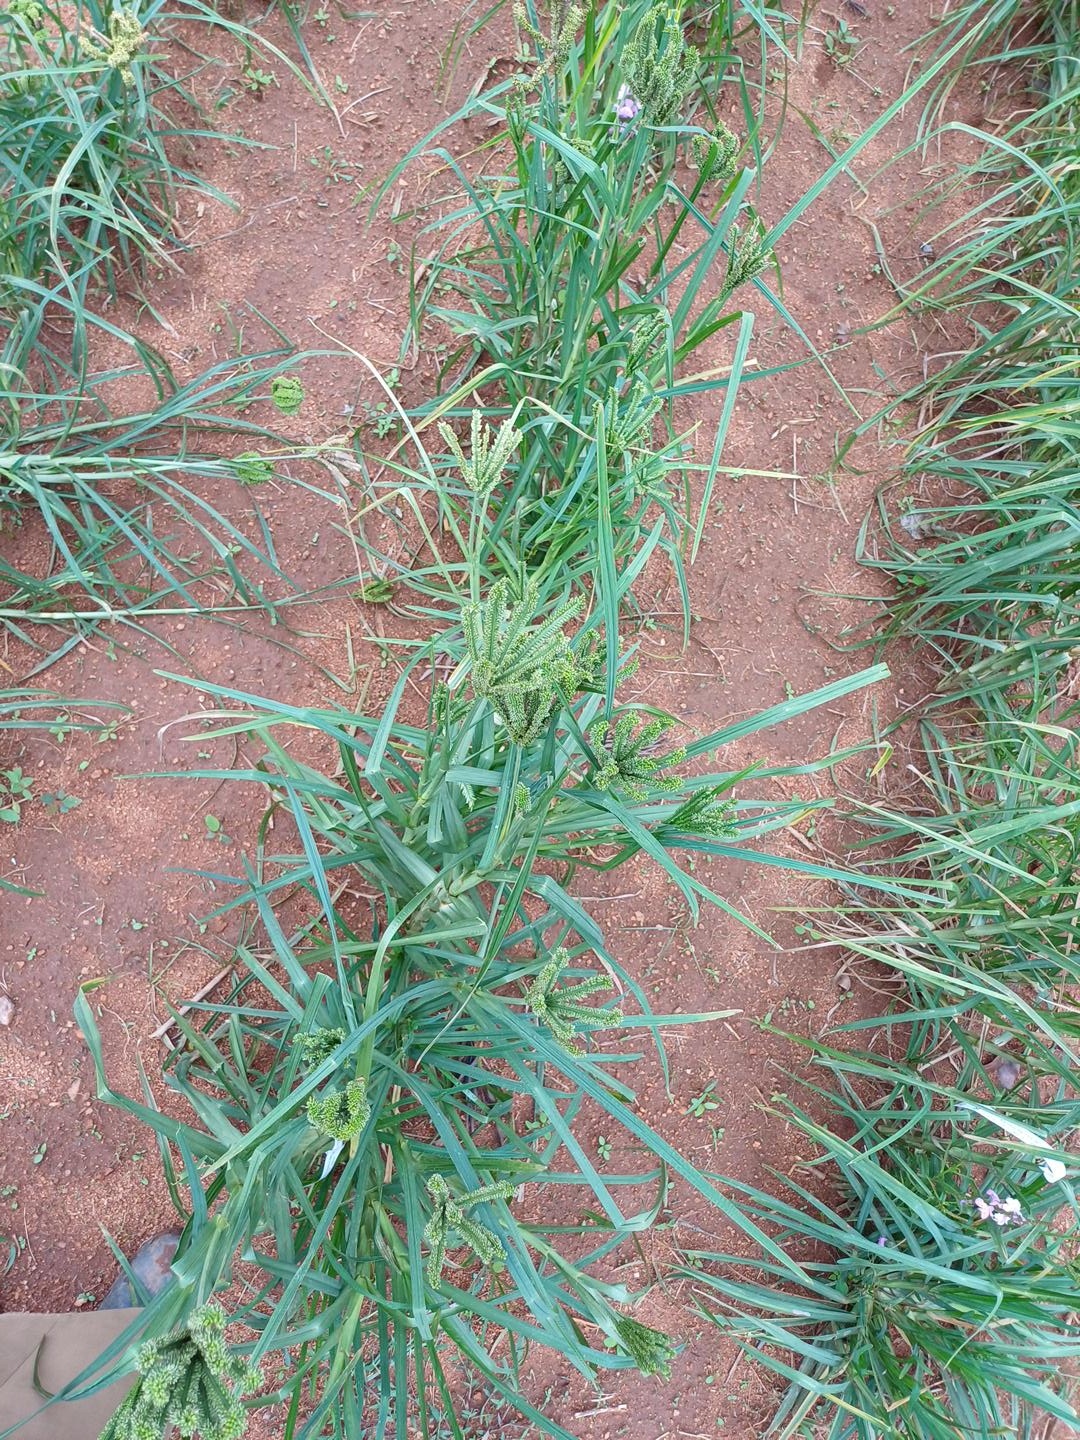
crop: finger millet
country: Kenya
